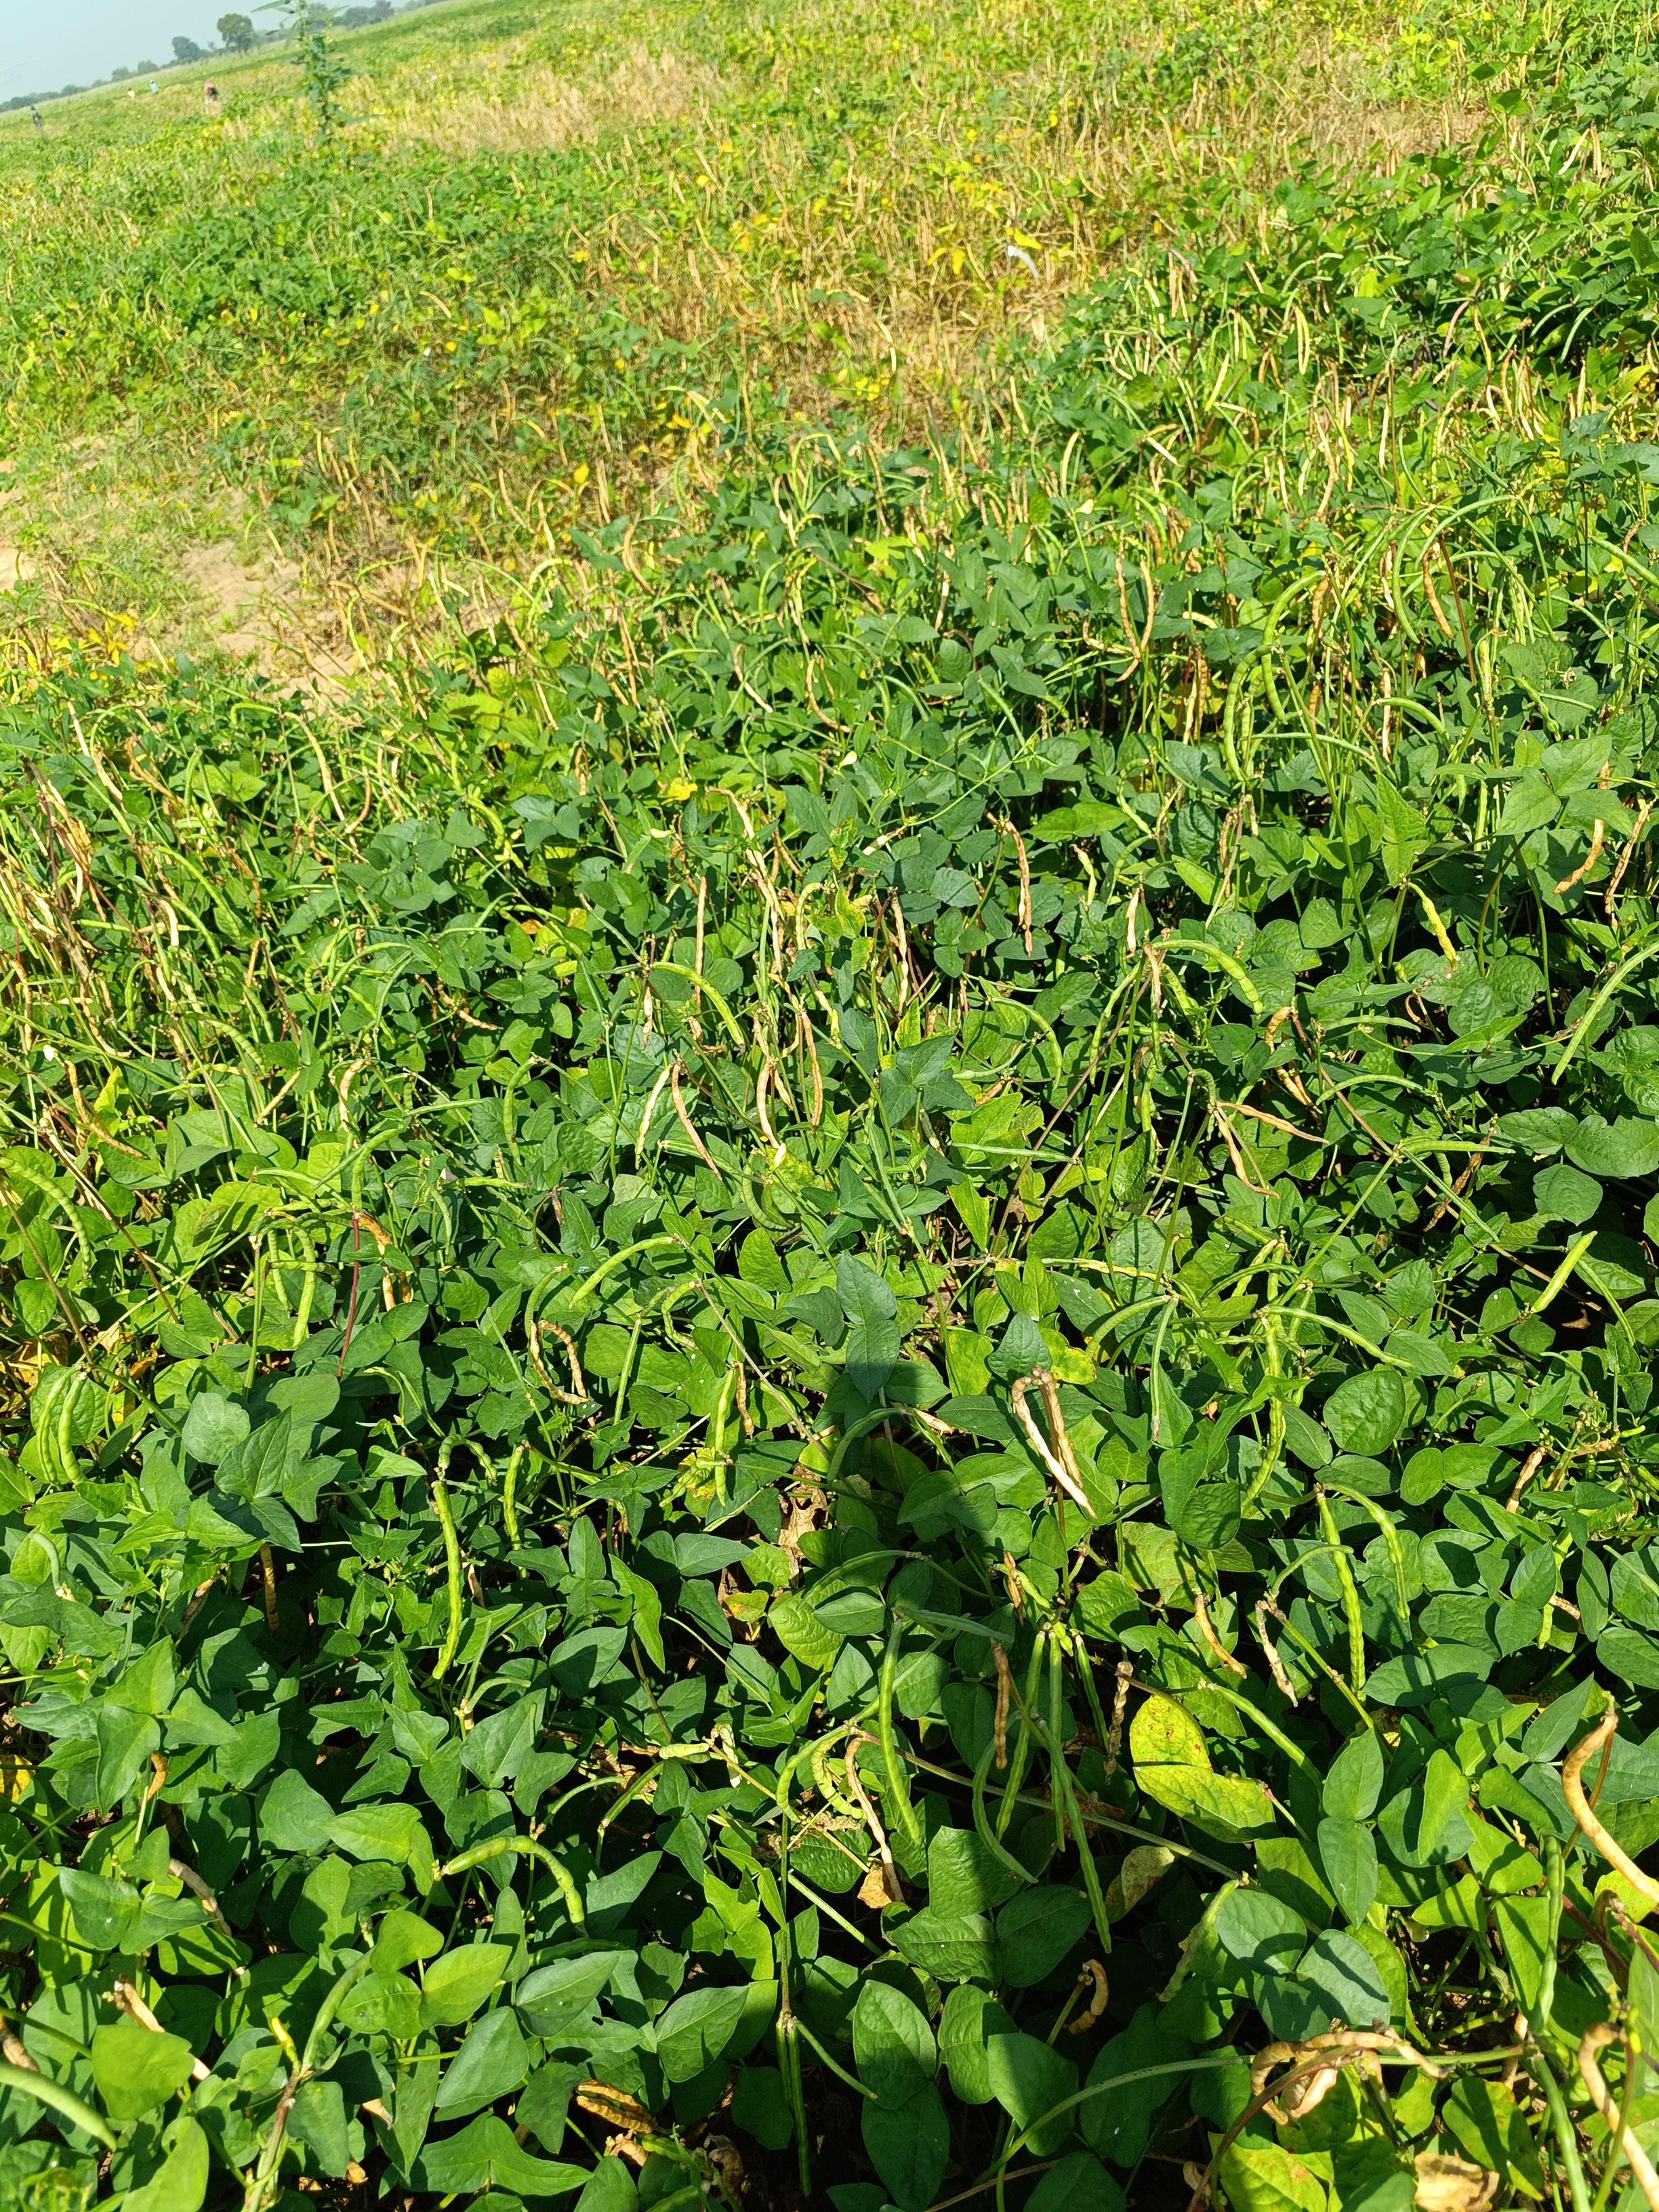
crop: cowpea
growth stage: maturity
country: Nigeria
